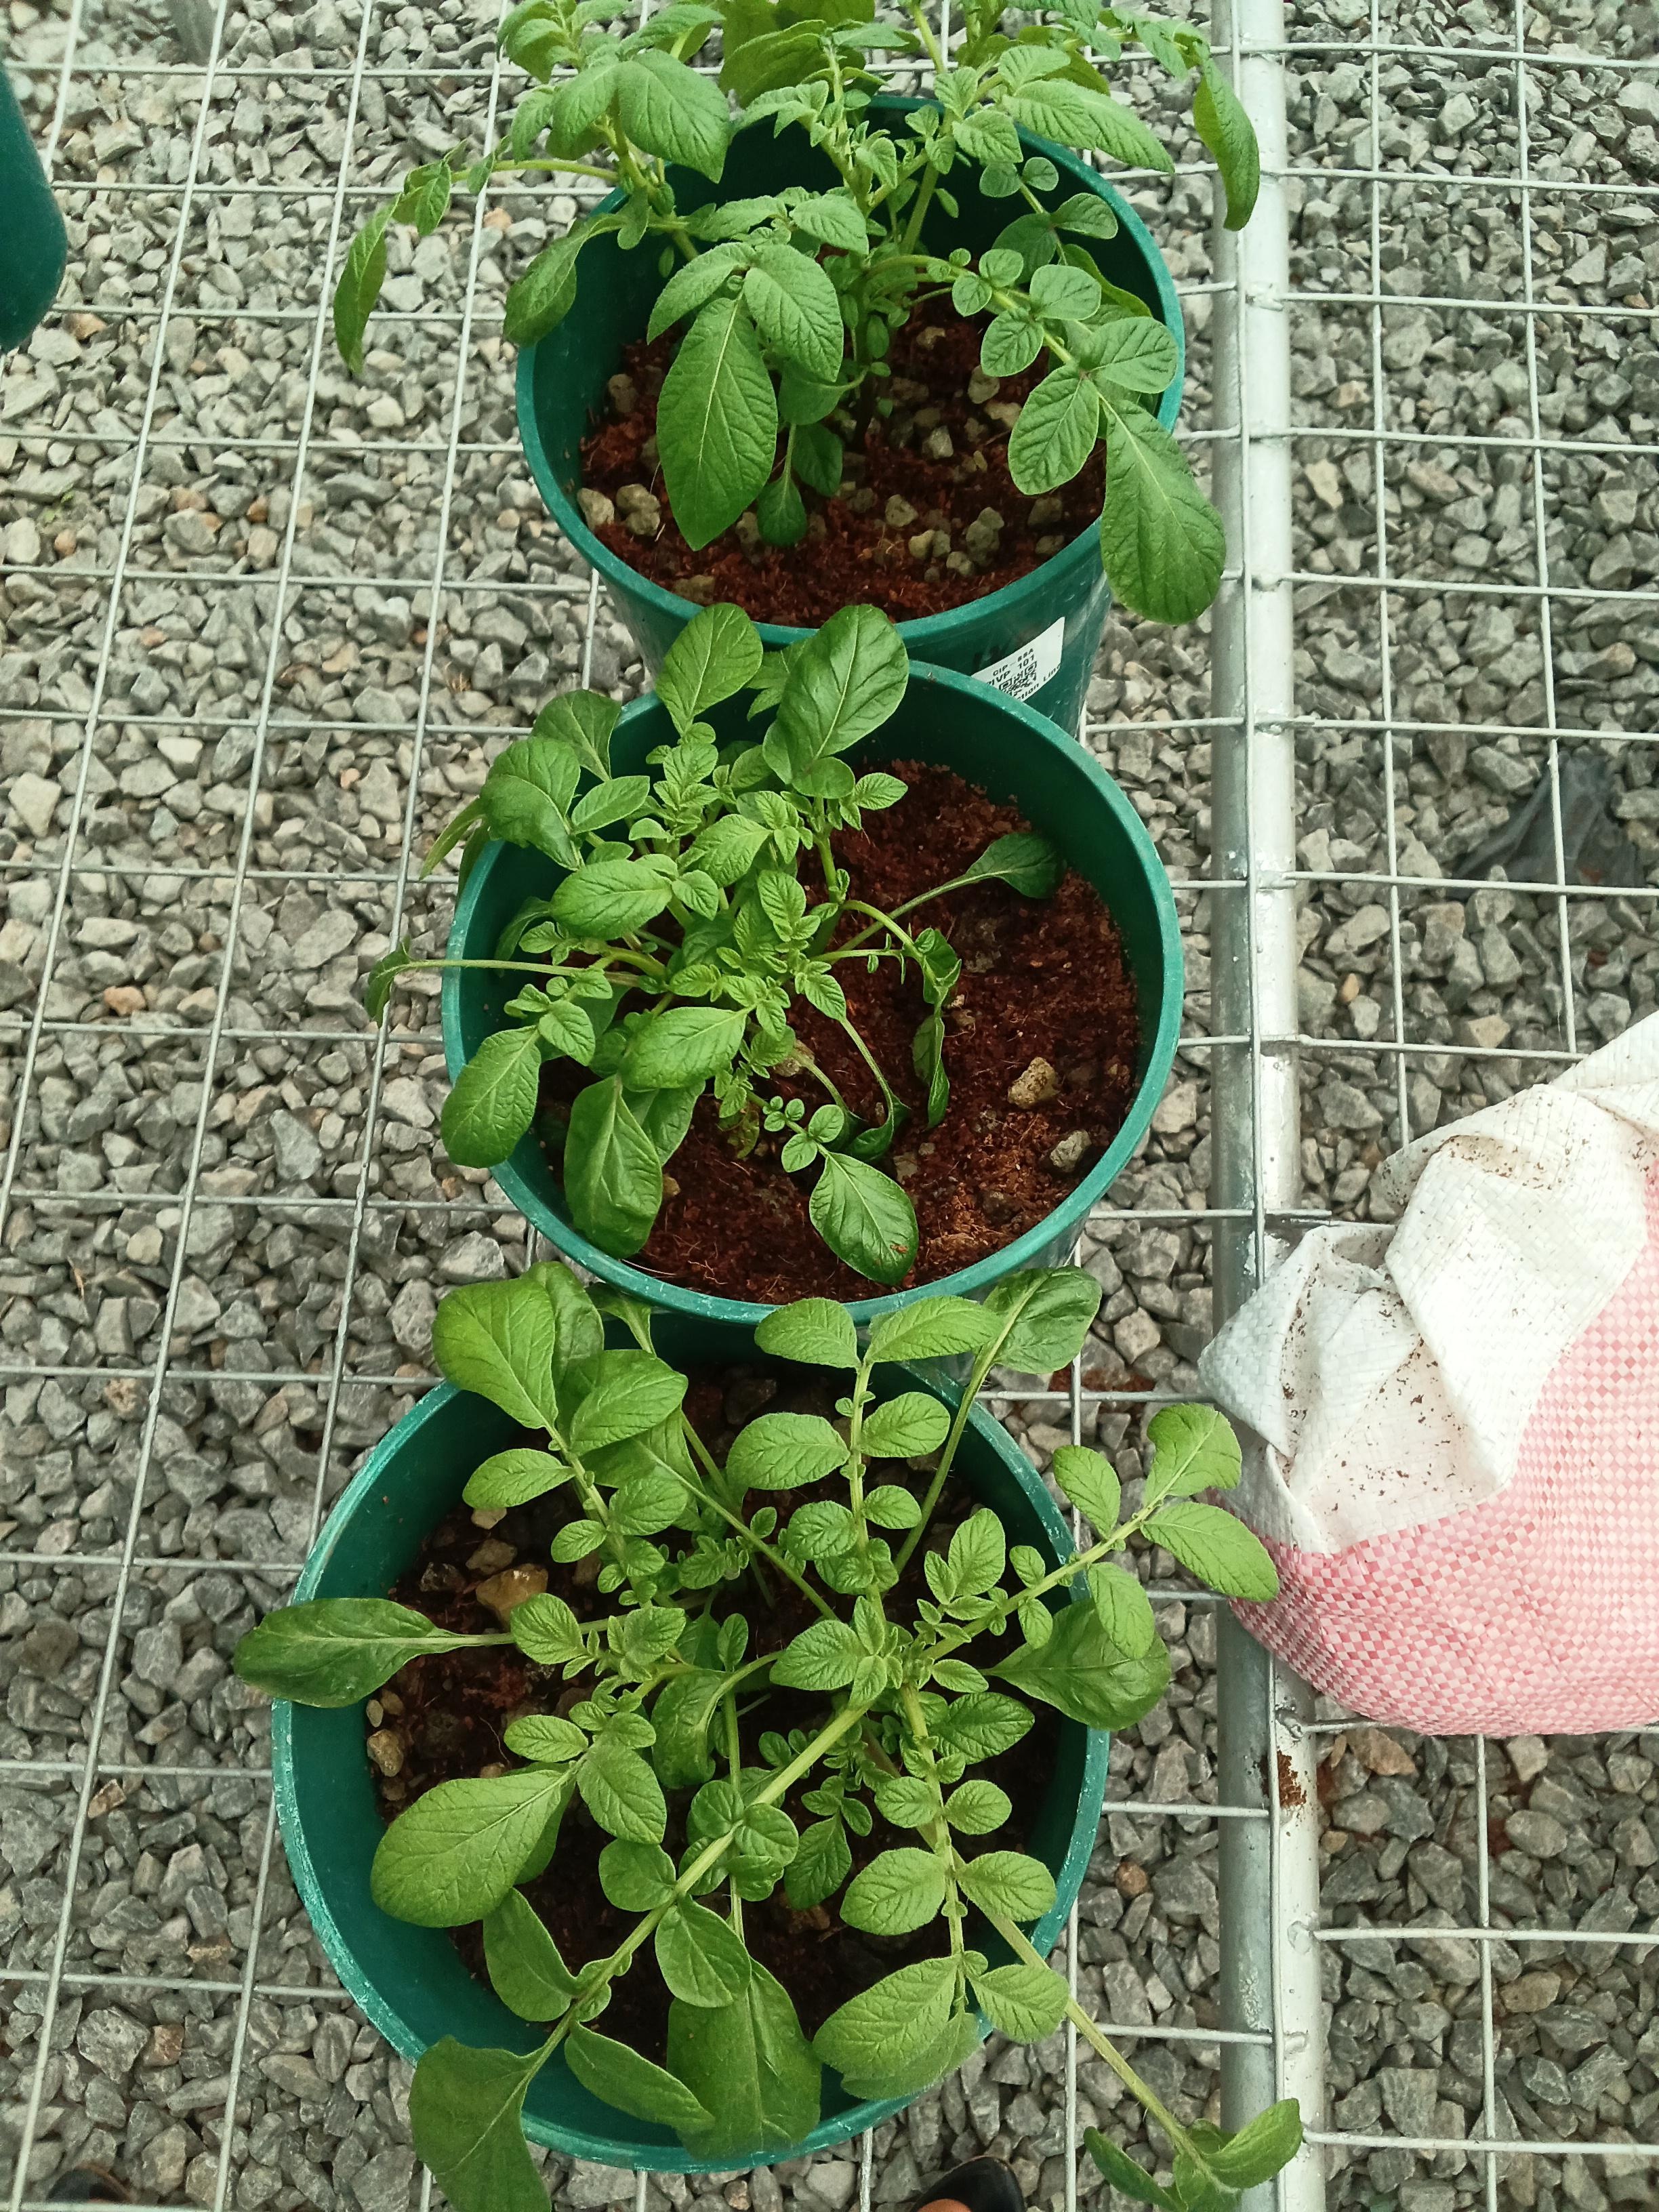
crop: potato
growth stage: emergence
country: Kenya
